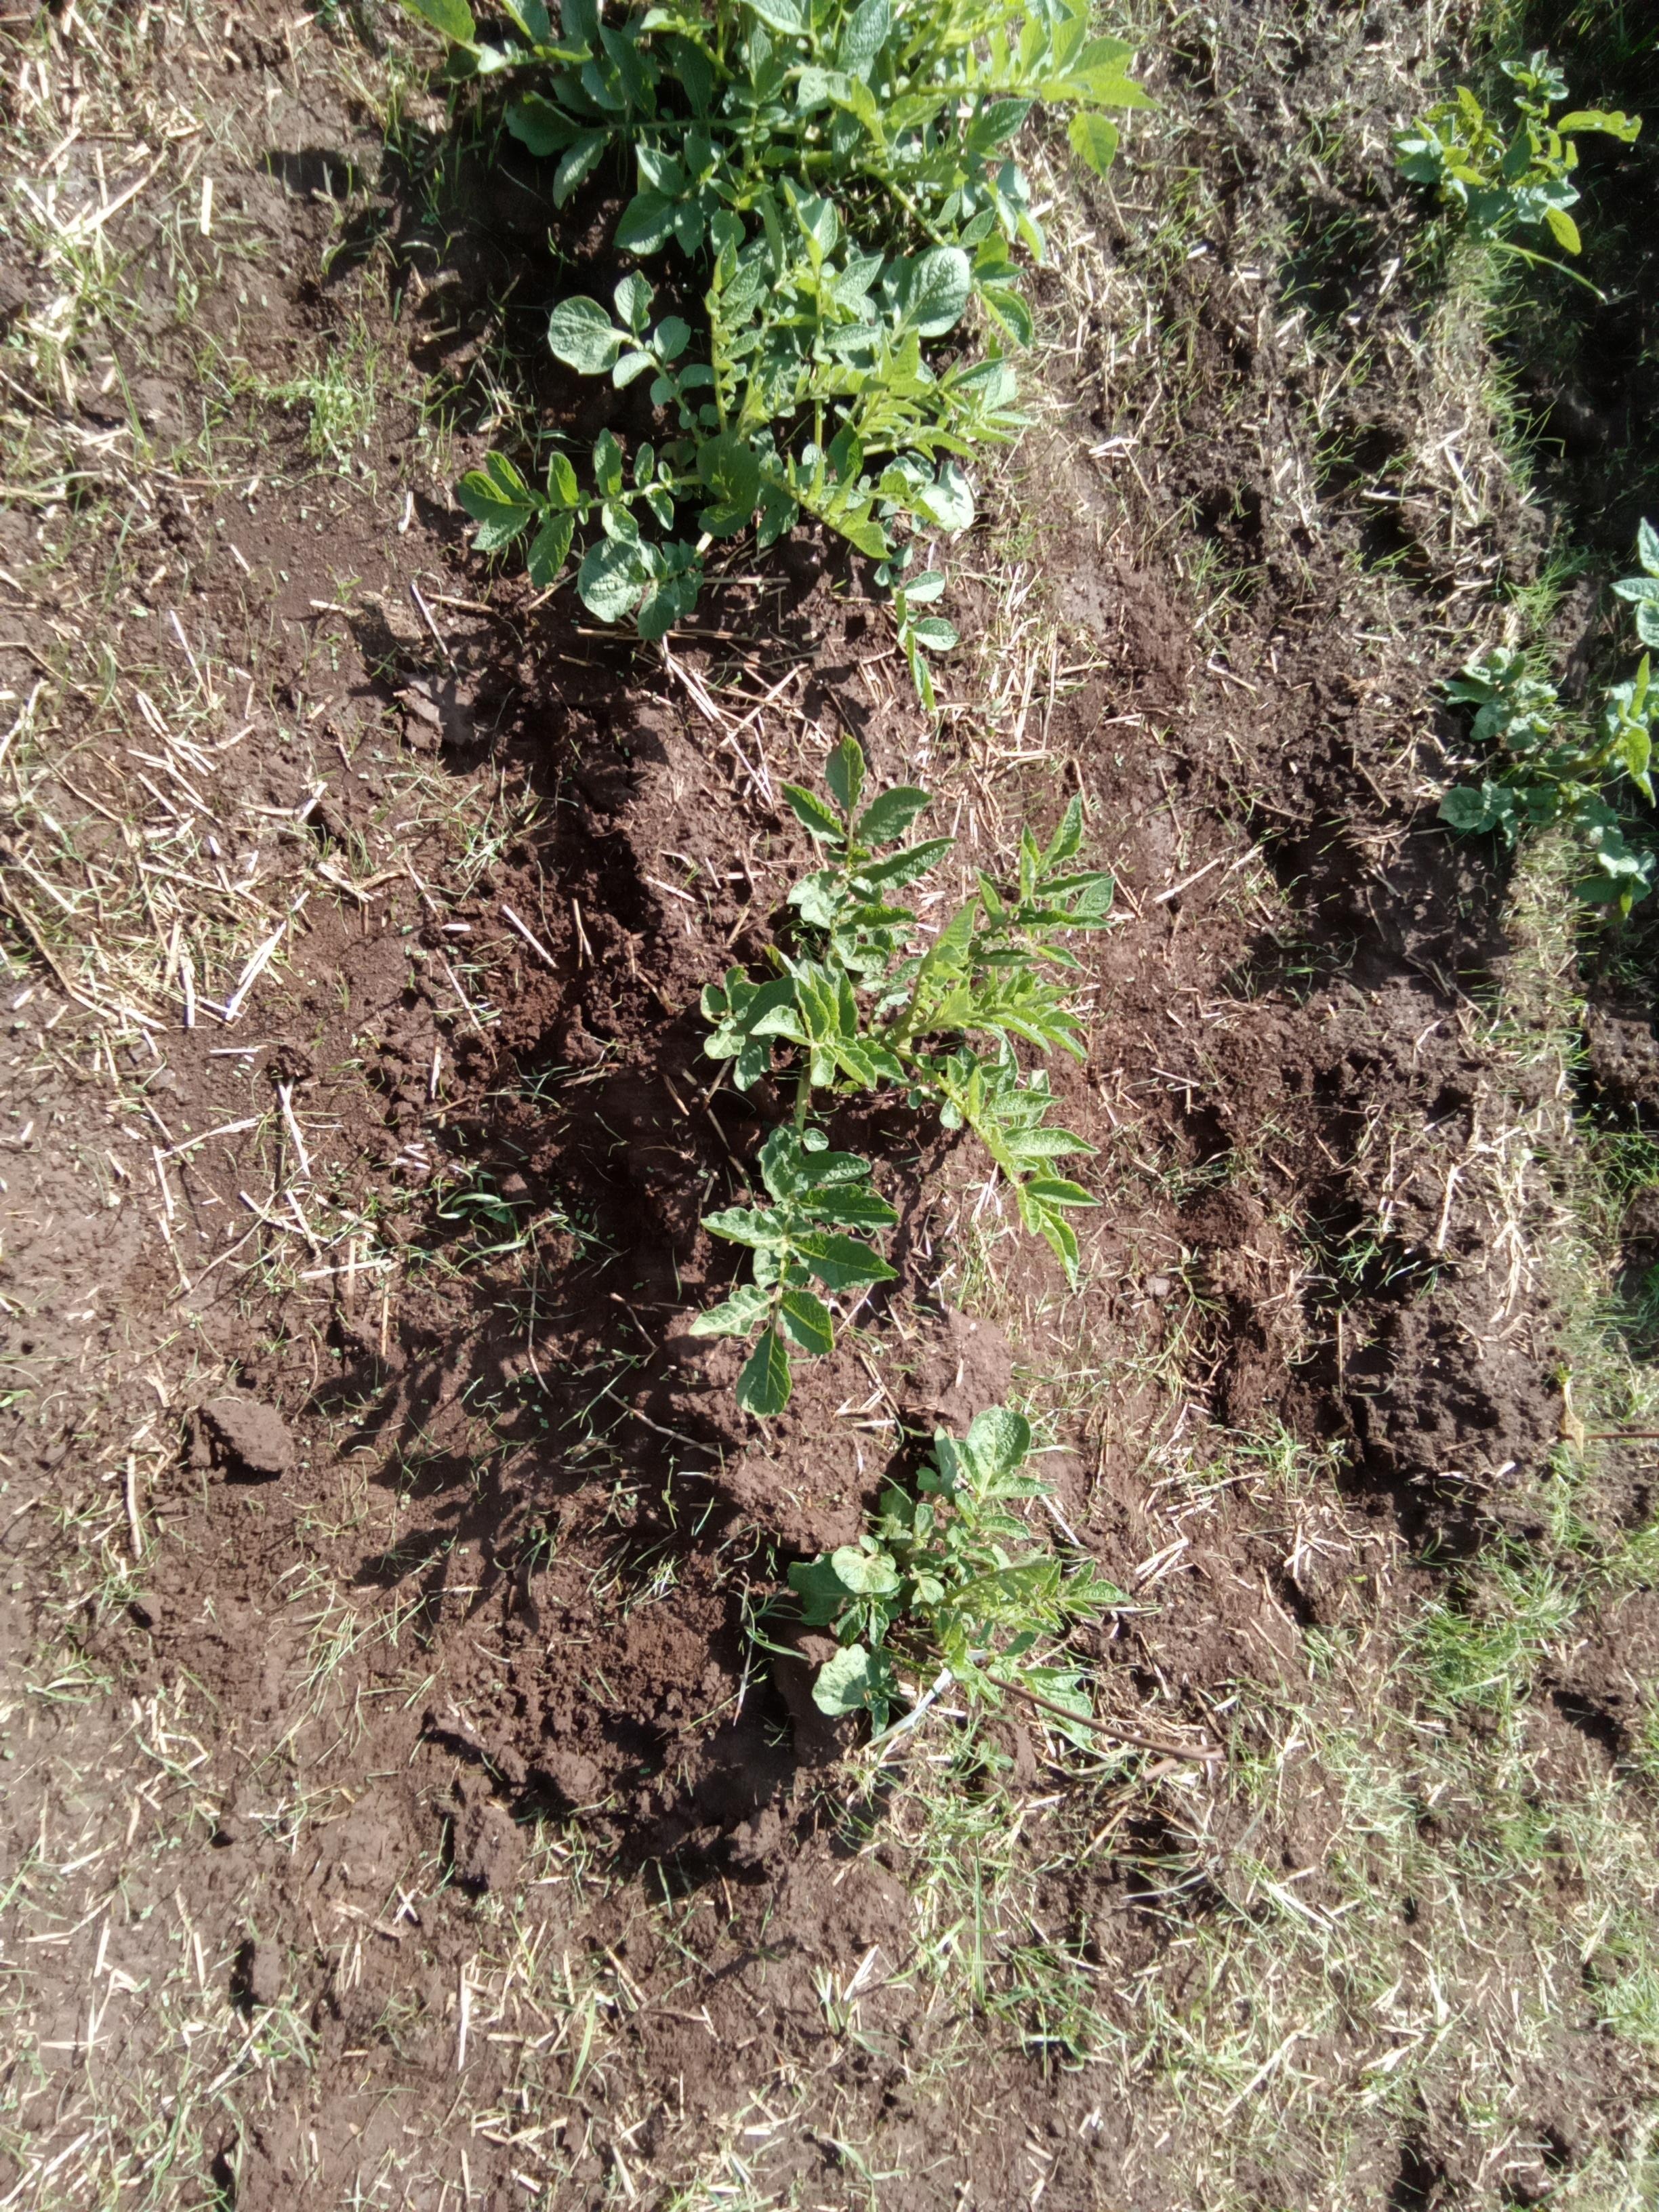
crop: potato
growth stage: vegetative
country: Kenya
